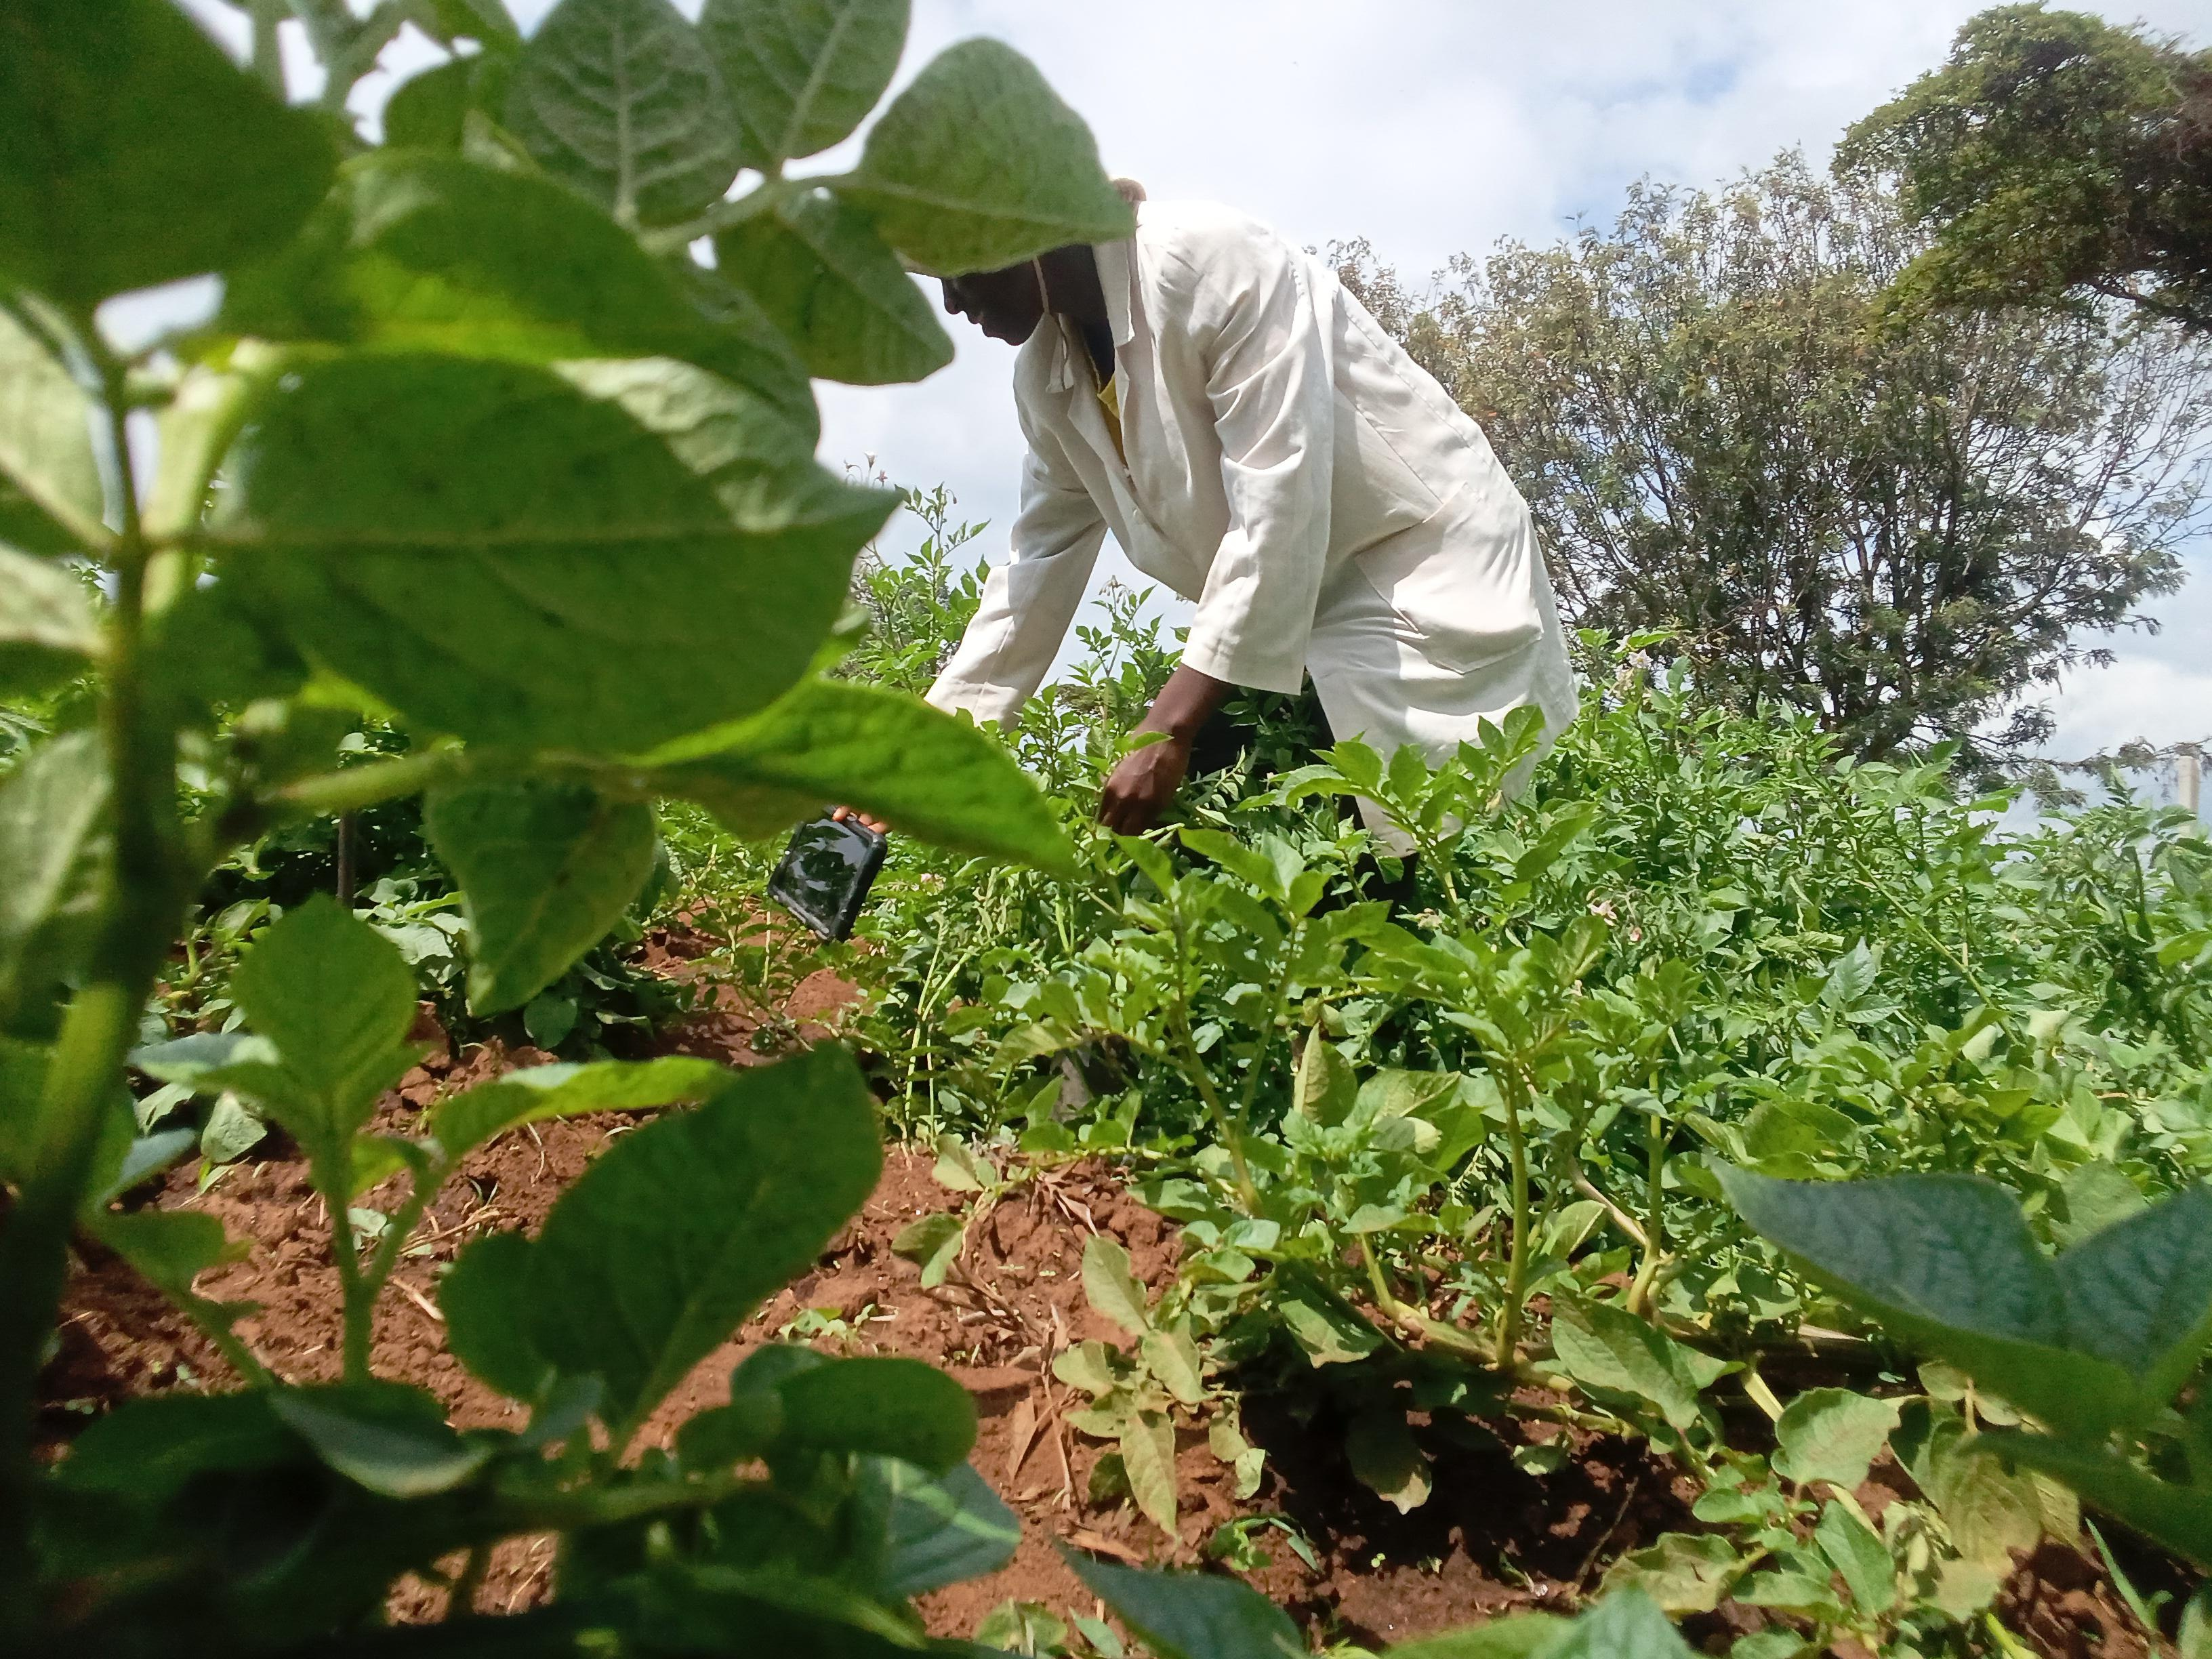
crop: potato
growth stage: flowering
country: Kenya
